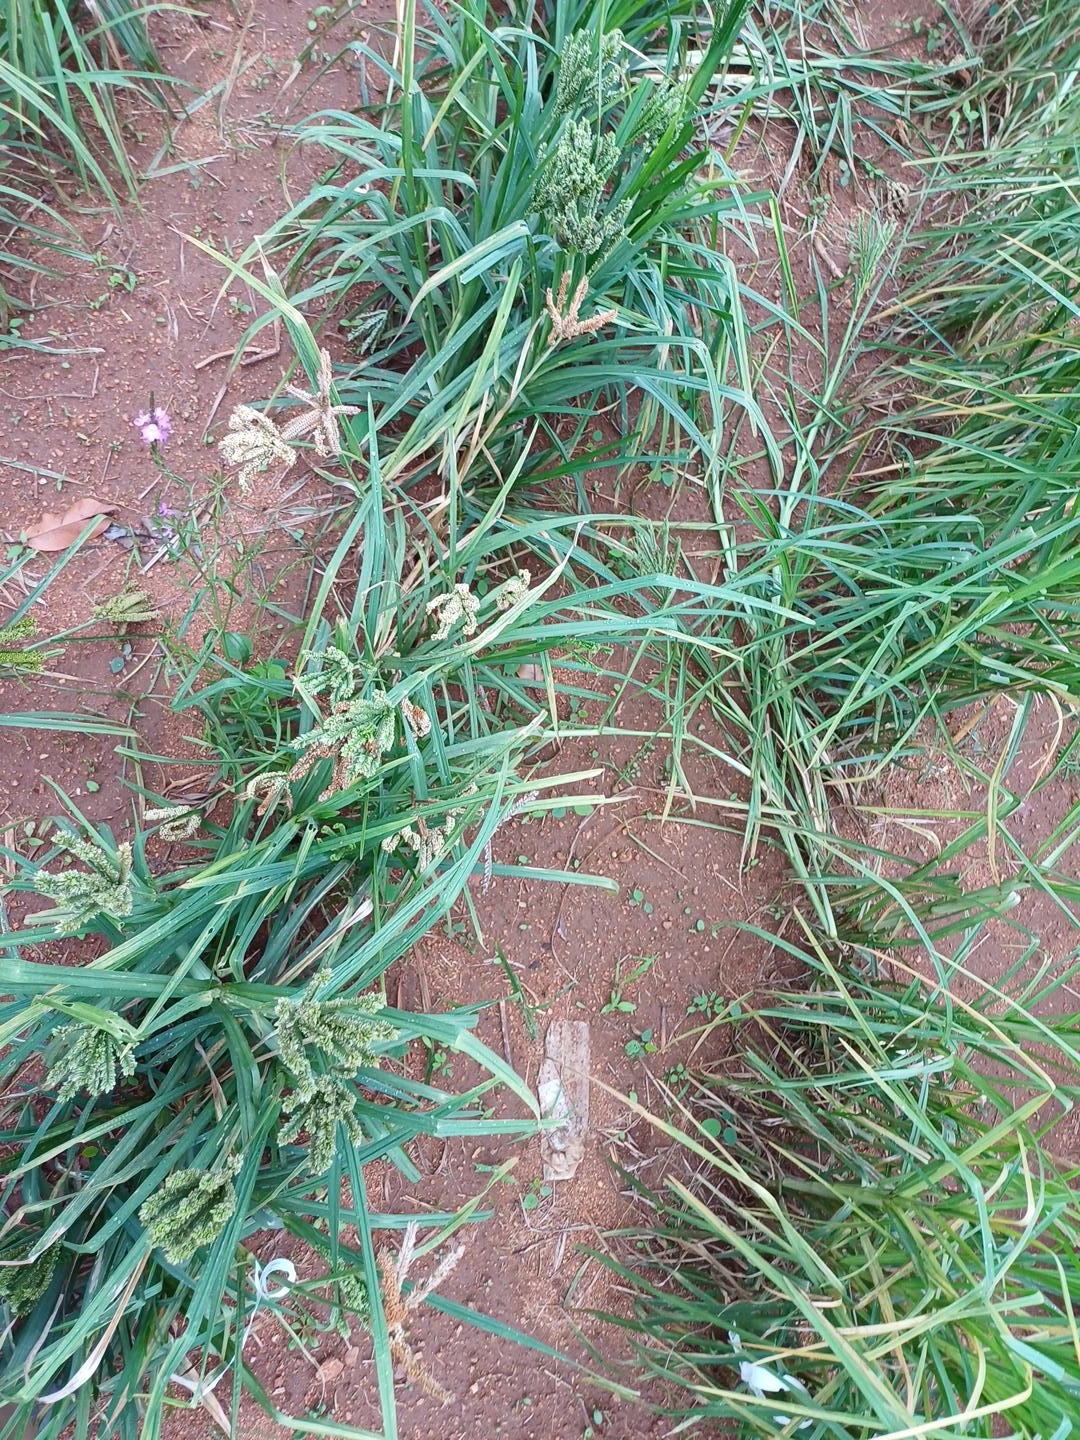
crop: finger millet
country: Kenya
